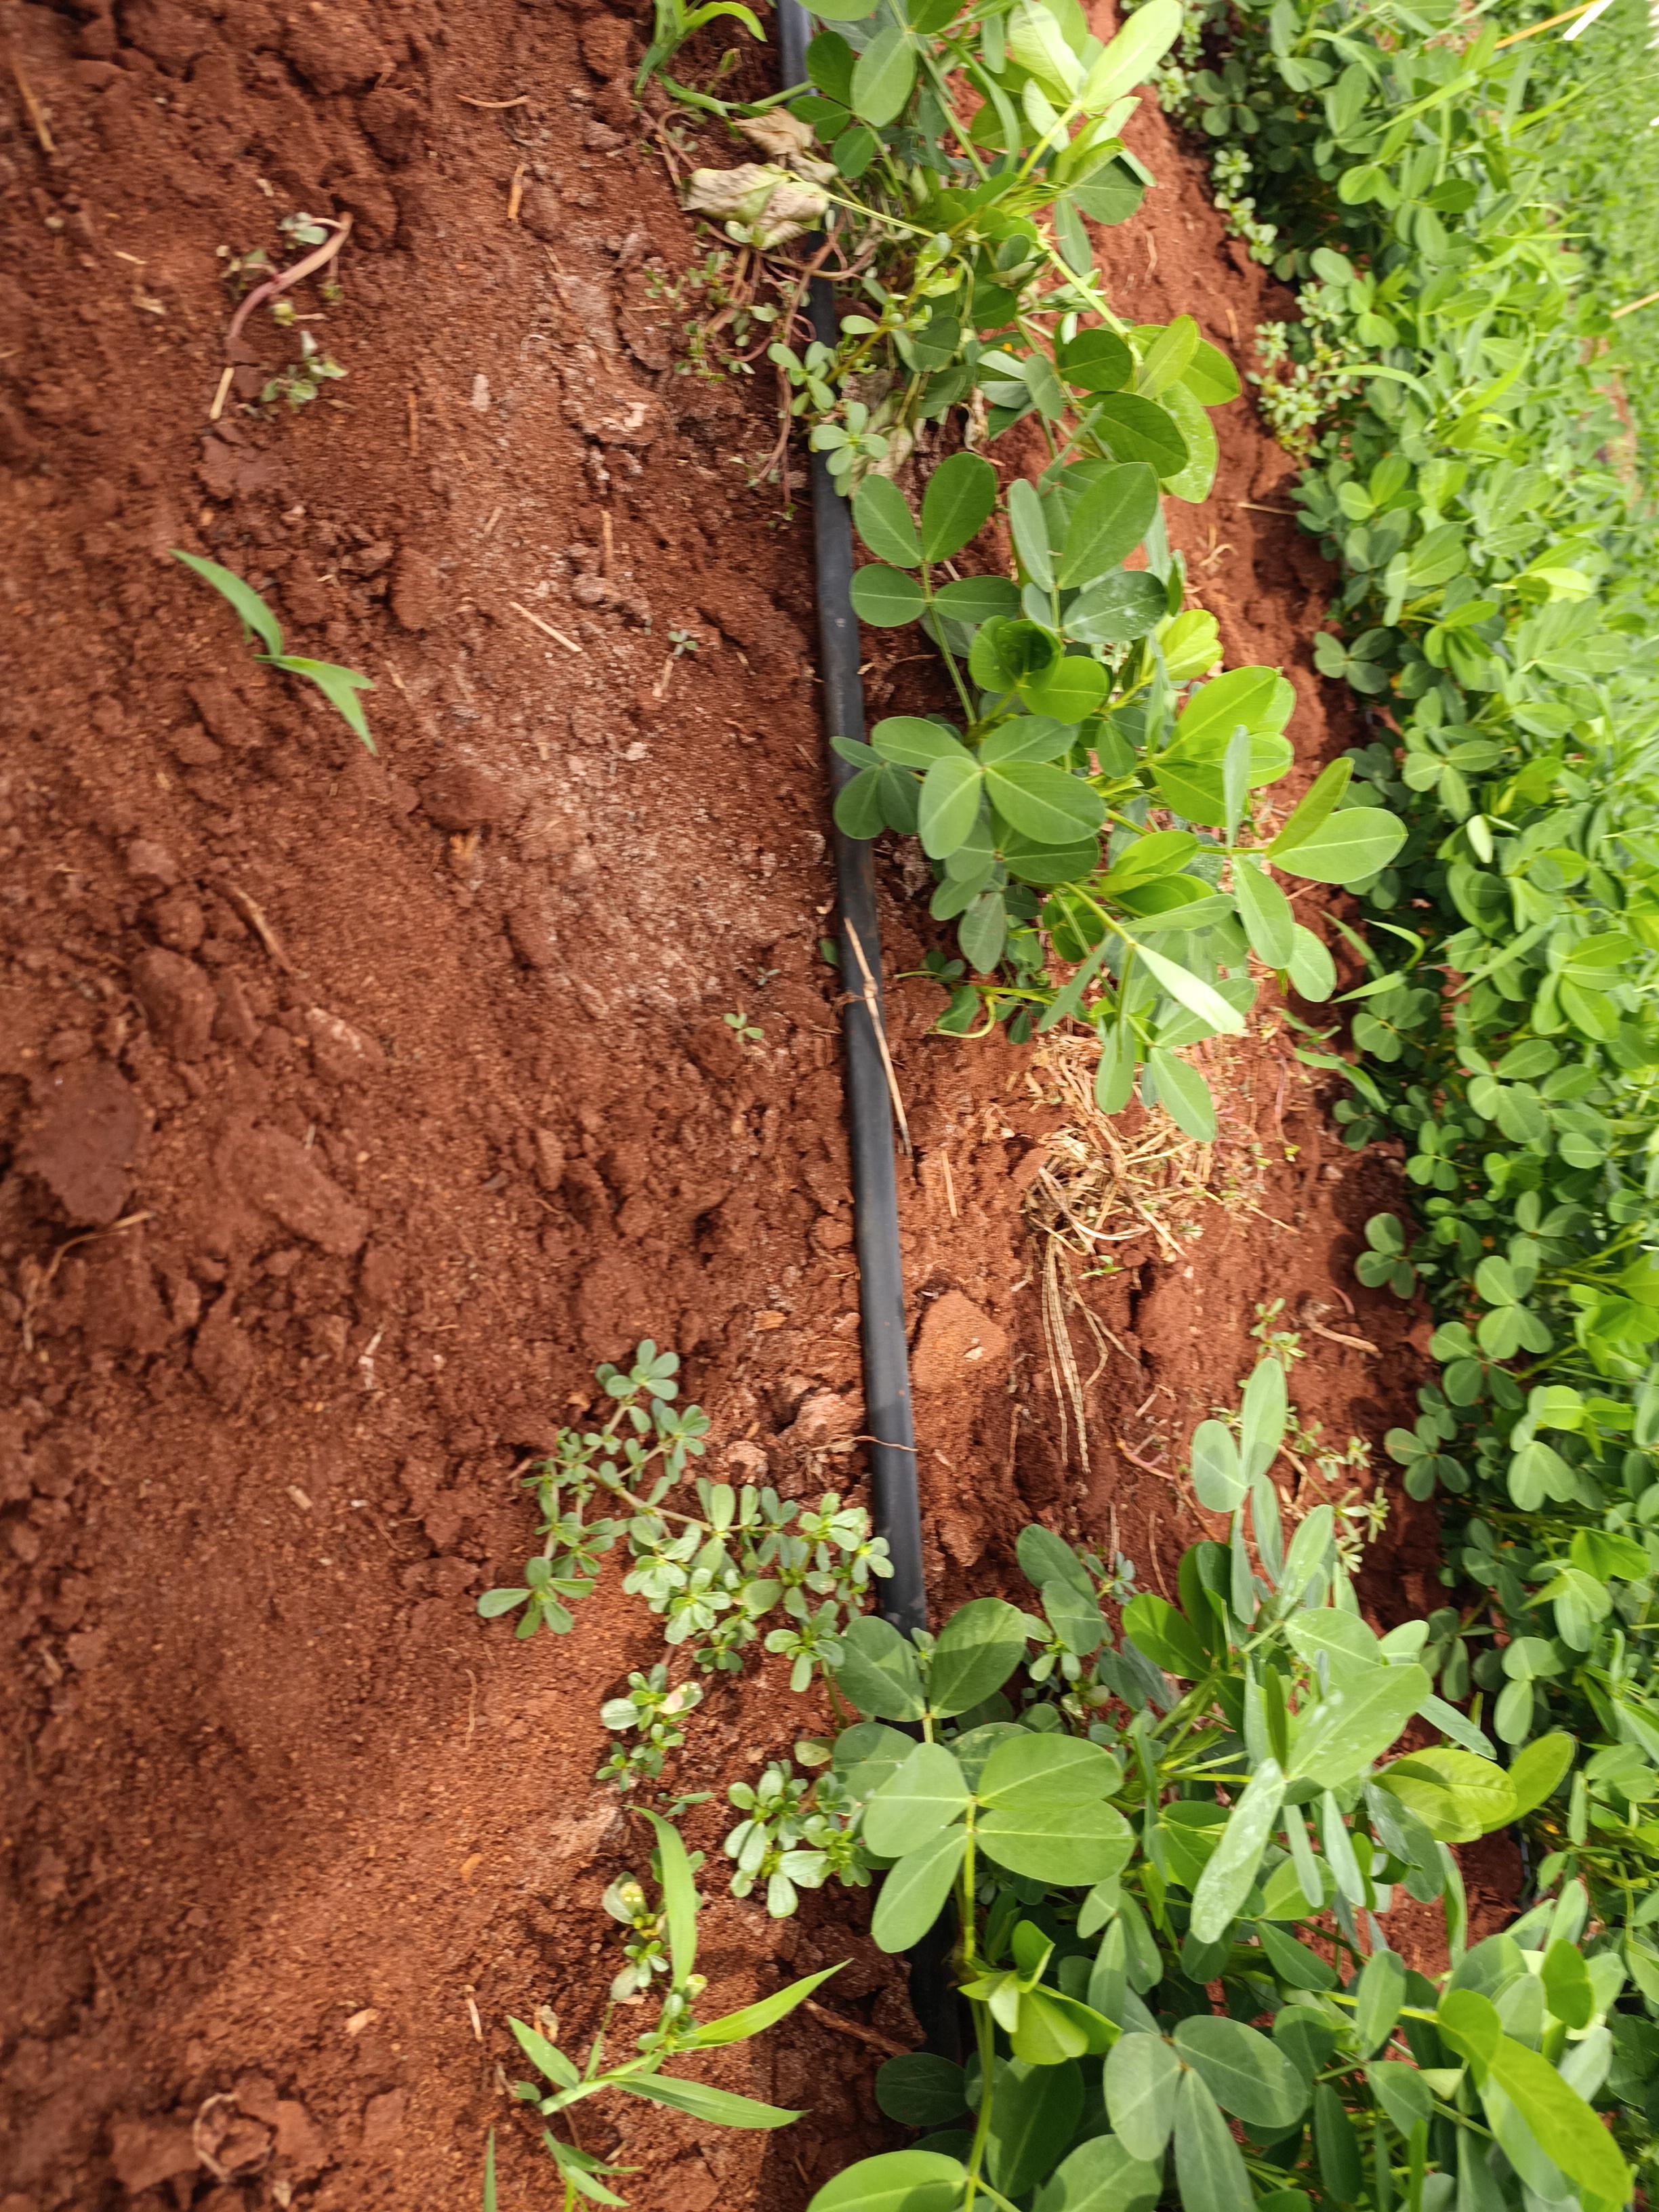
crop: groundnut
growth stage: flowering
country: Kenya
